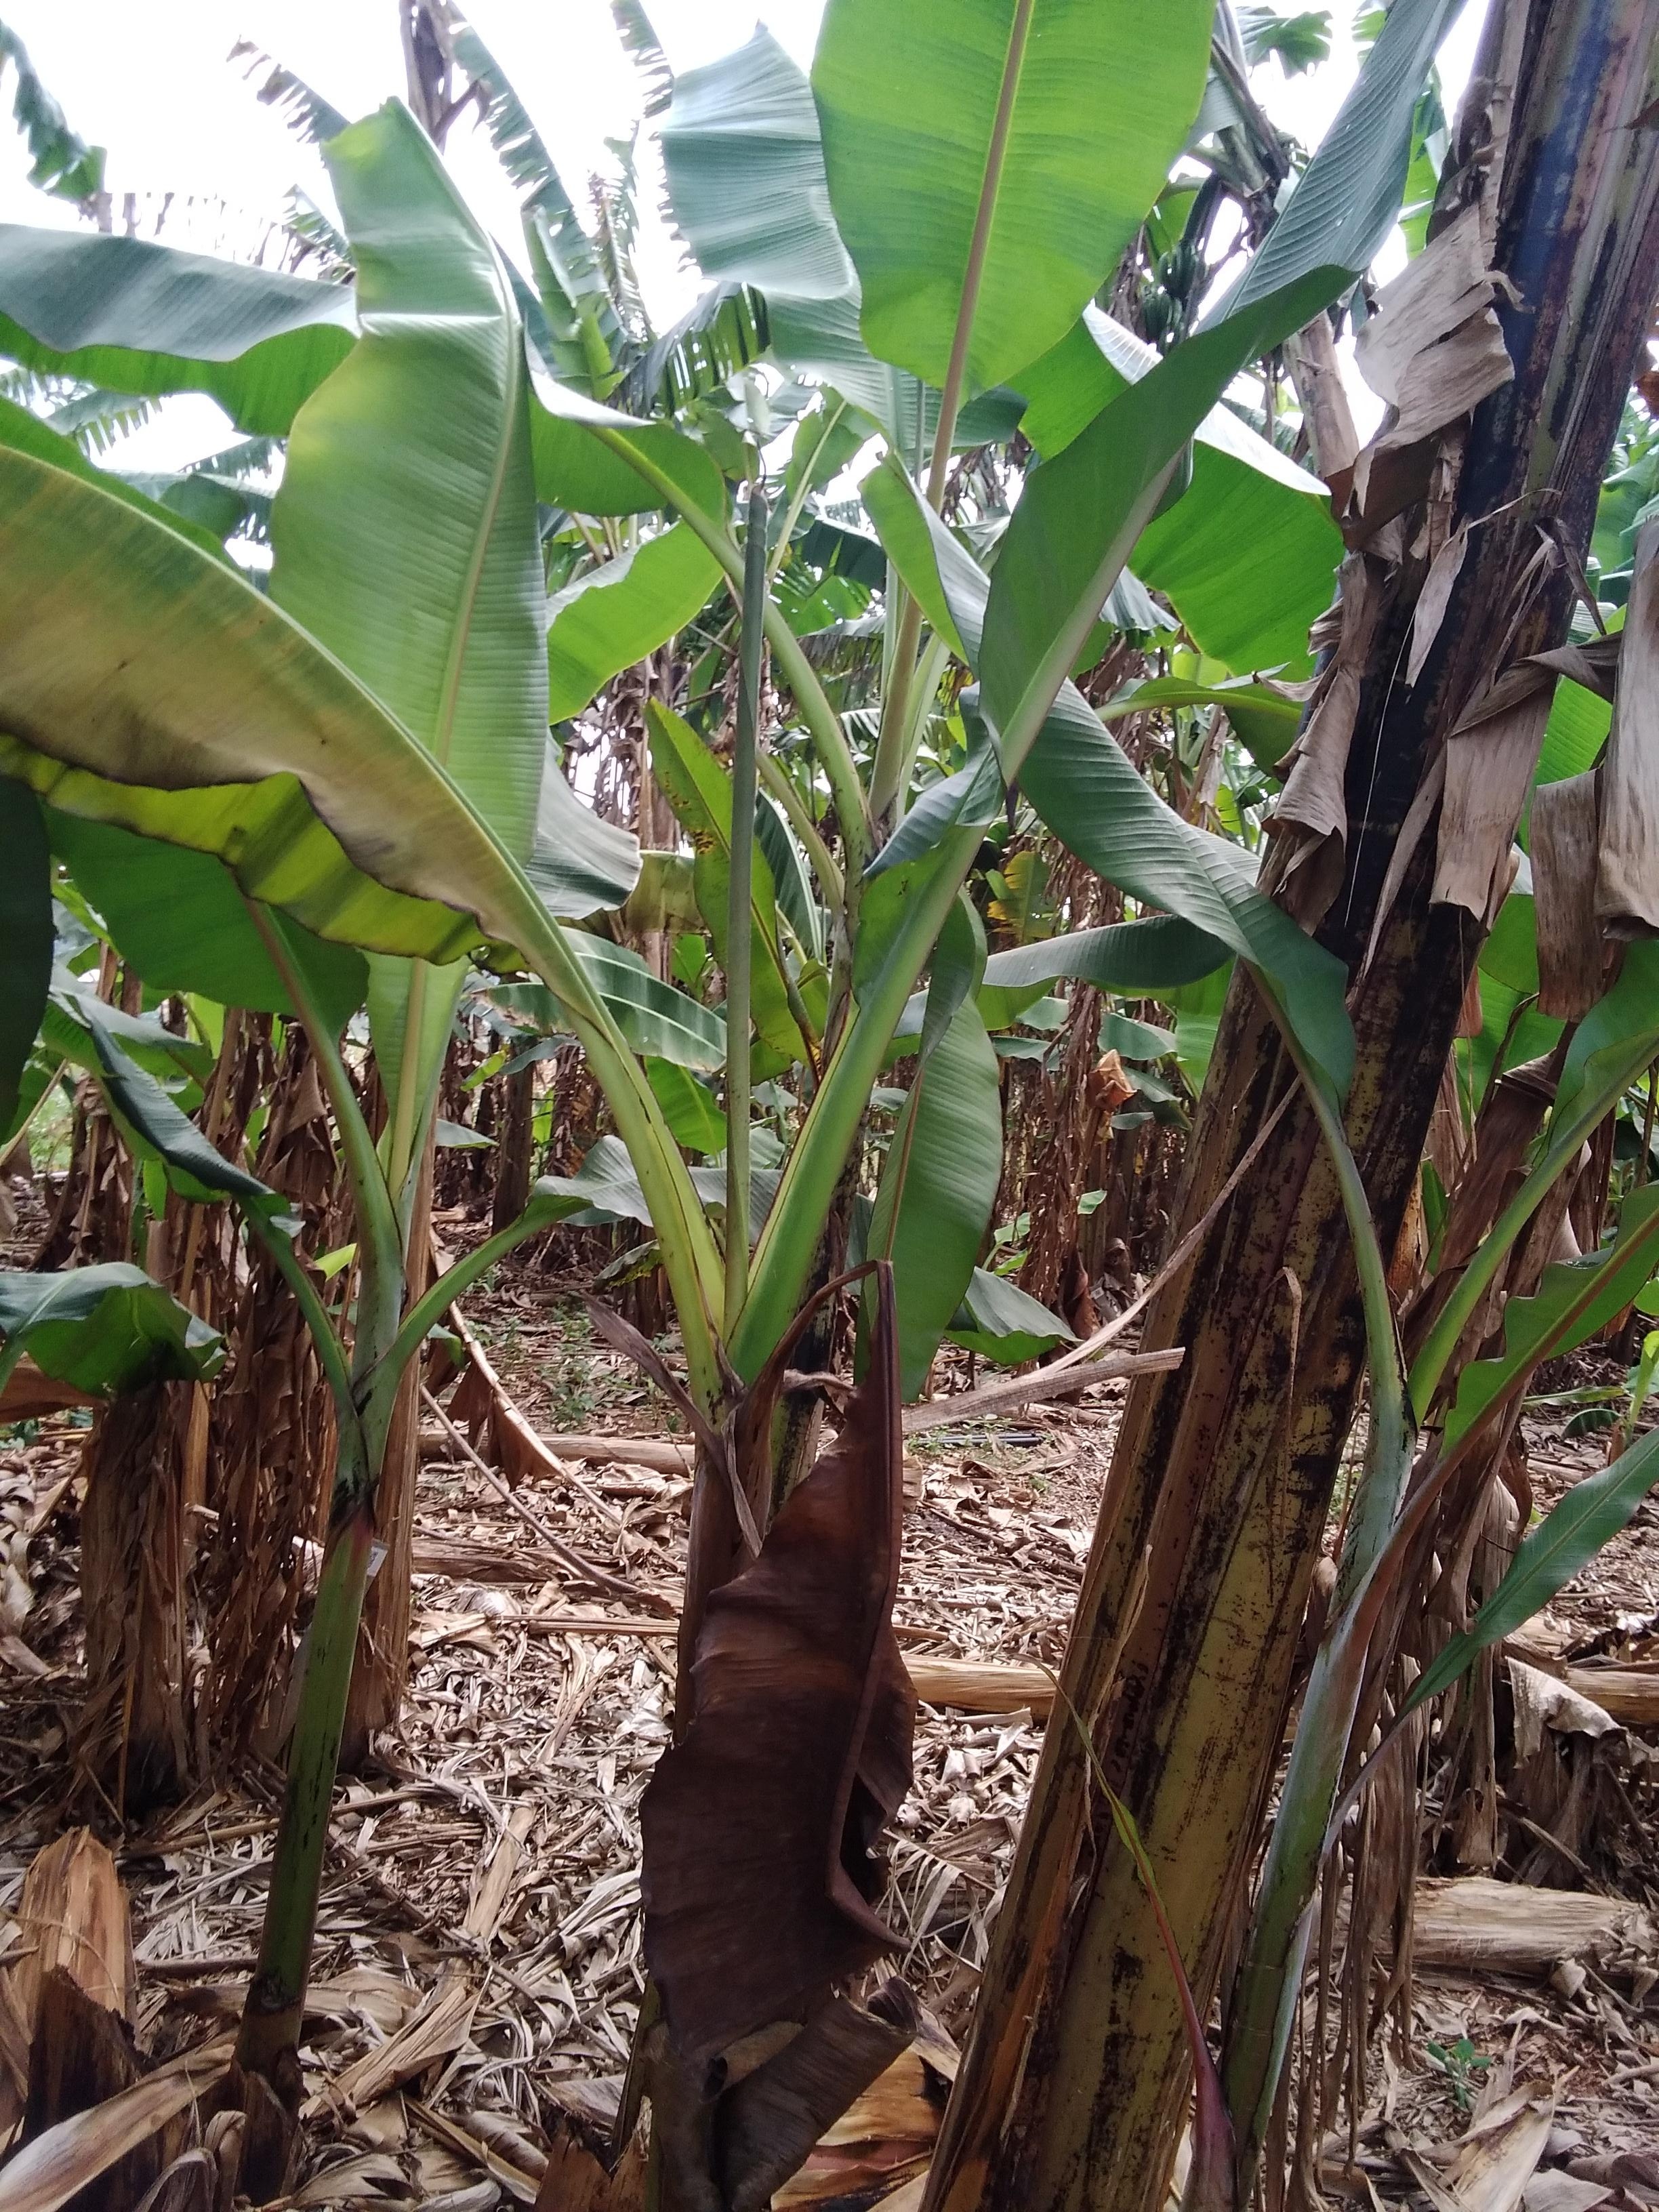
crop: banana
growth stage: vegetative
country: Uganda
